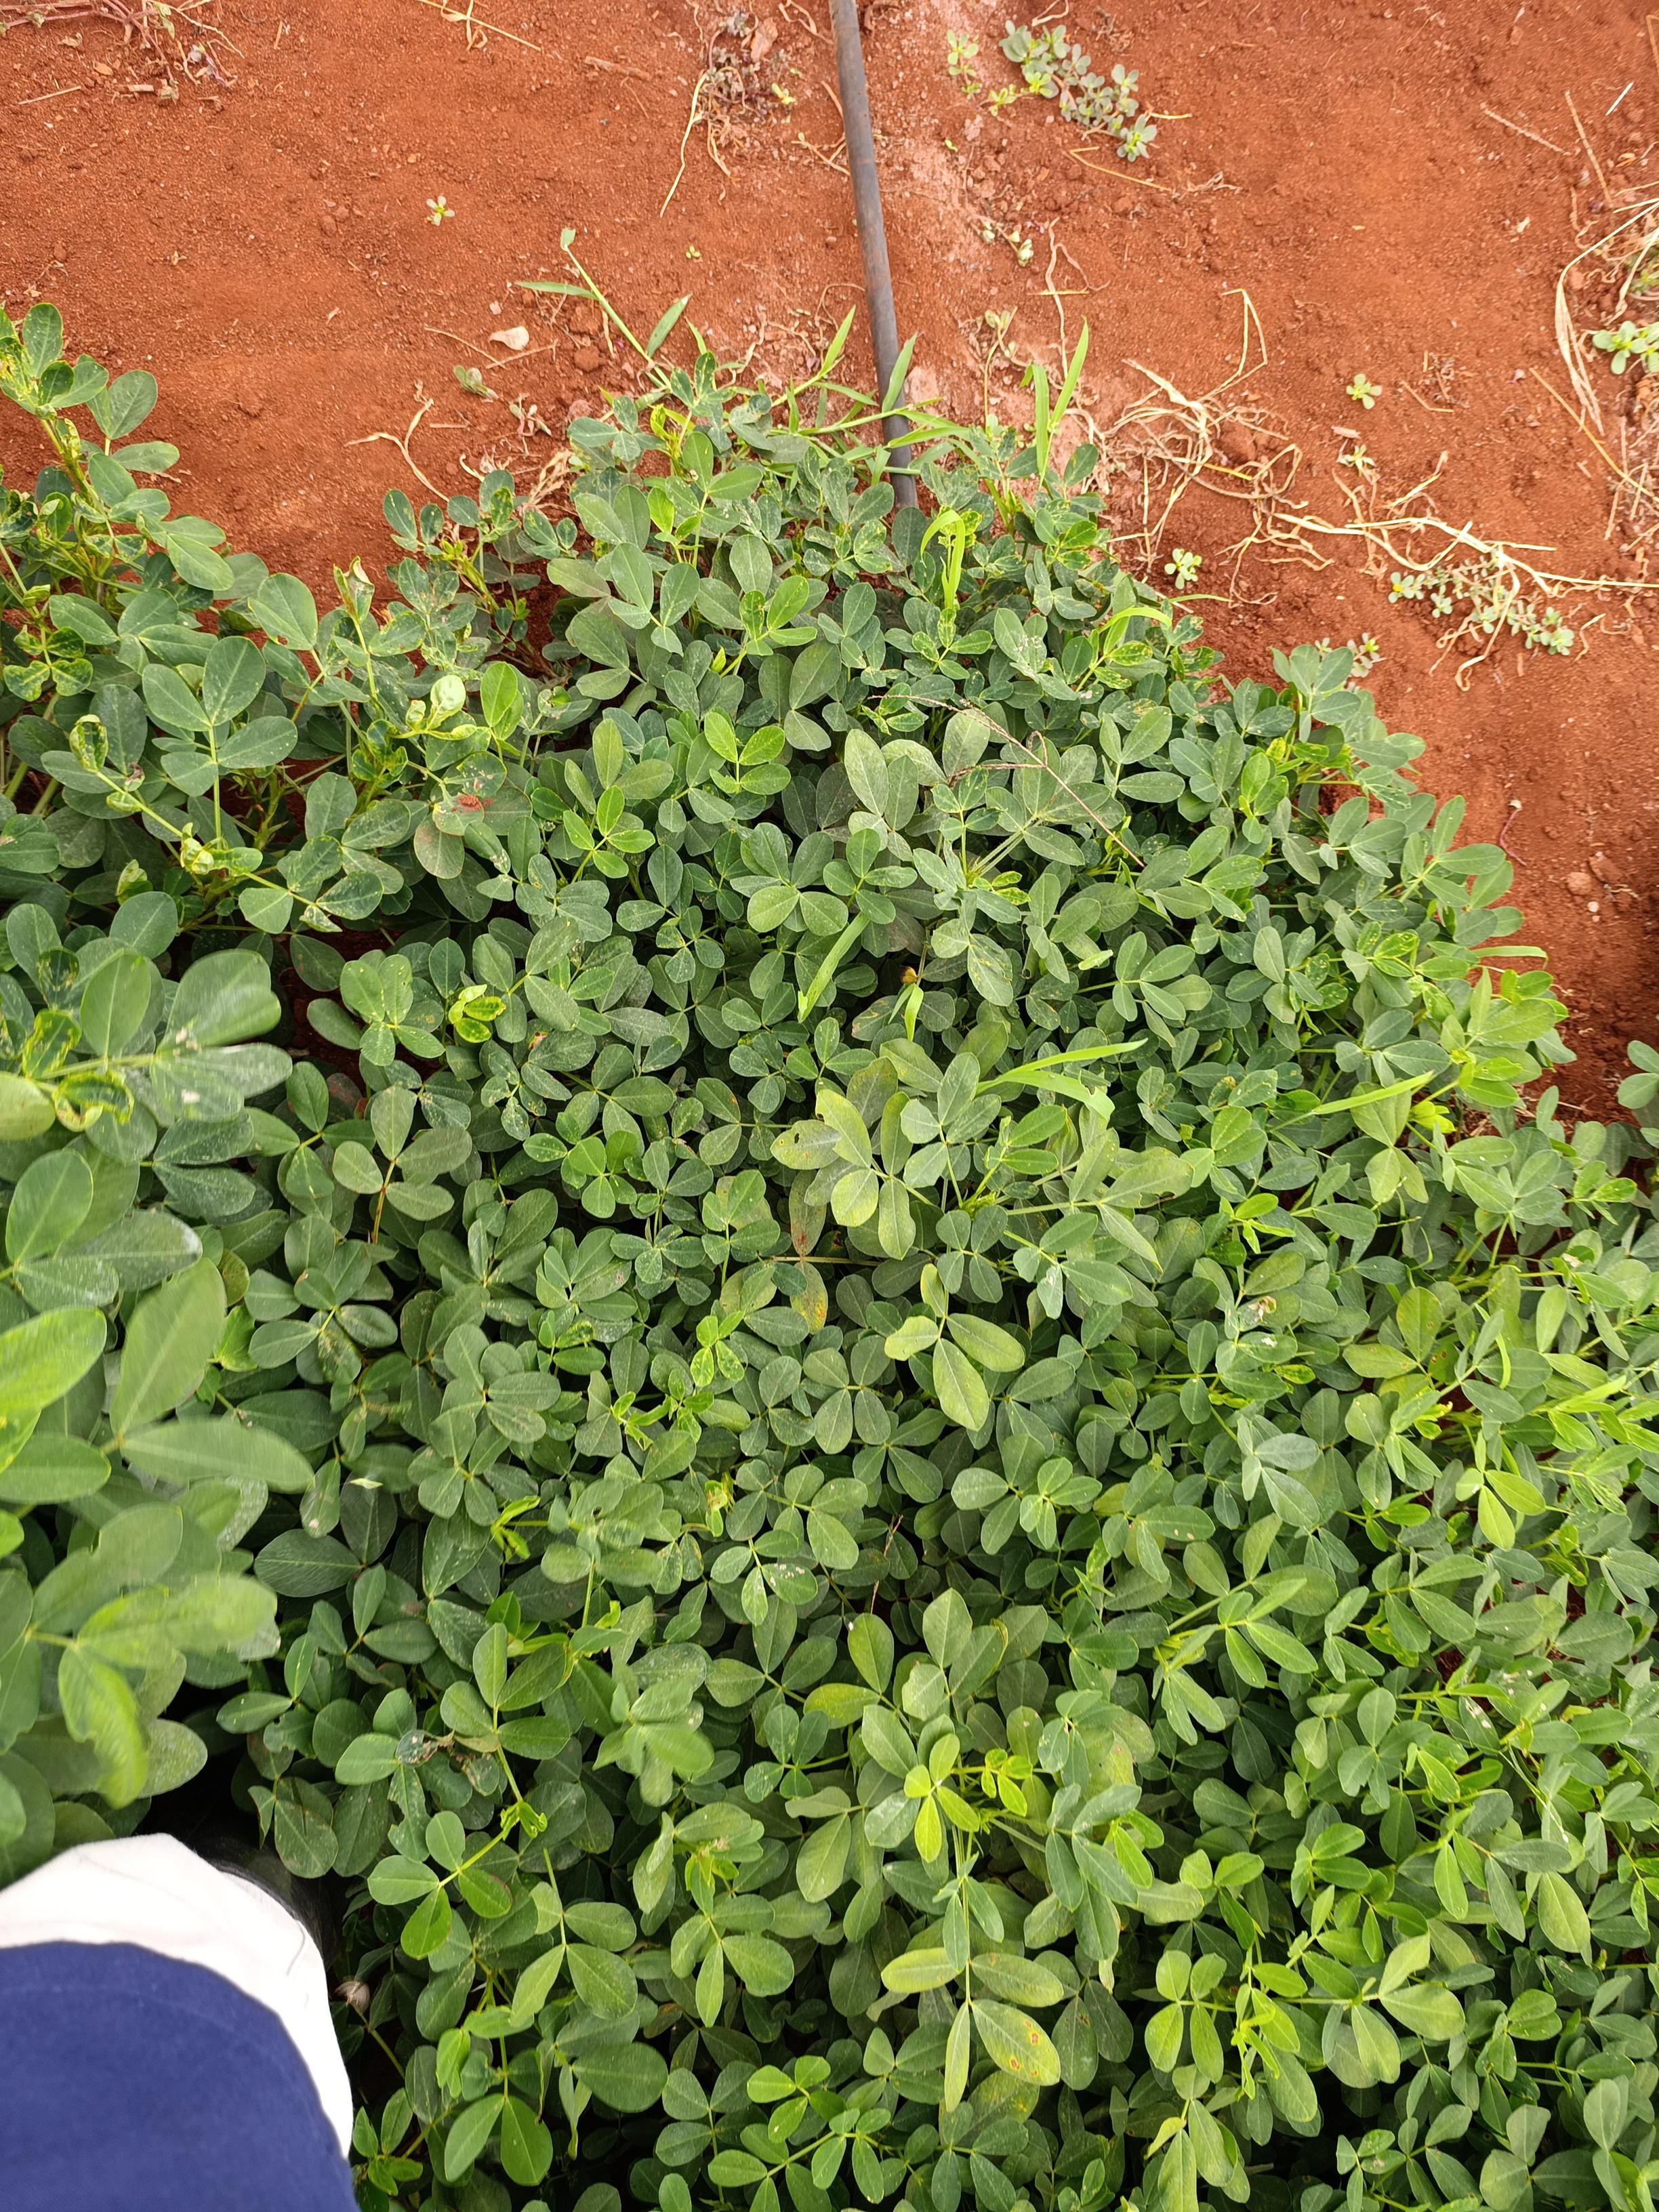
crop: groundnut
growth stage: pegging
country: Kenya
